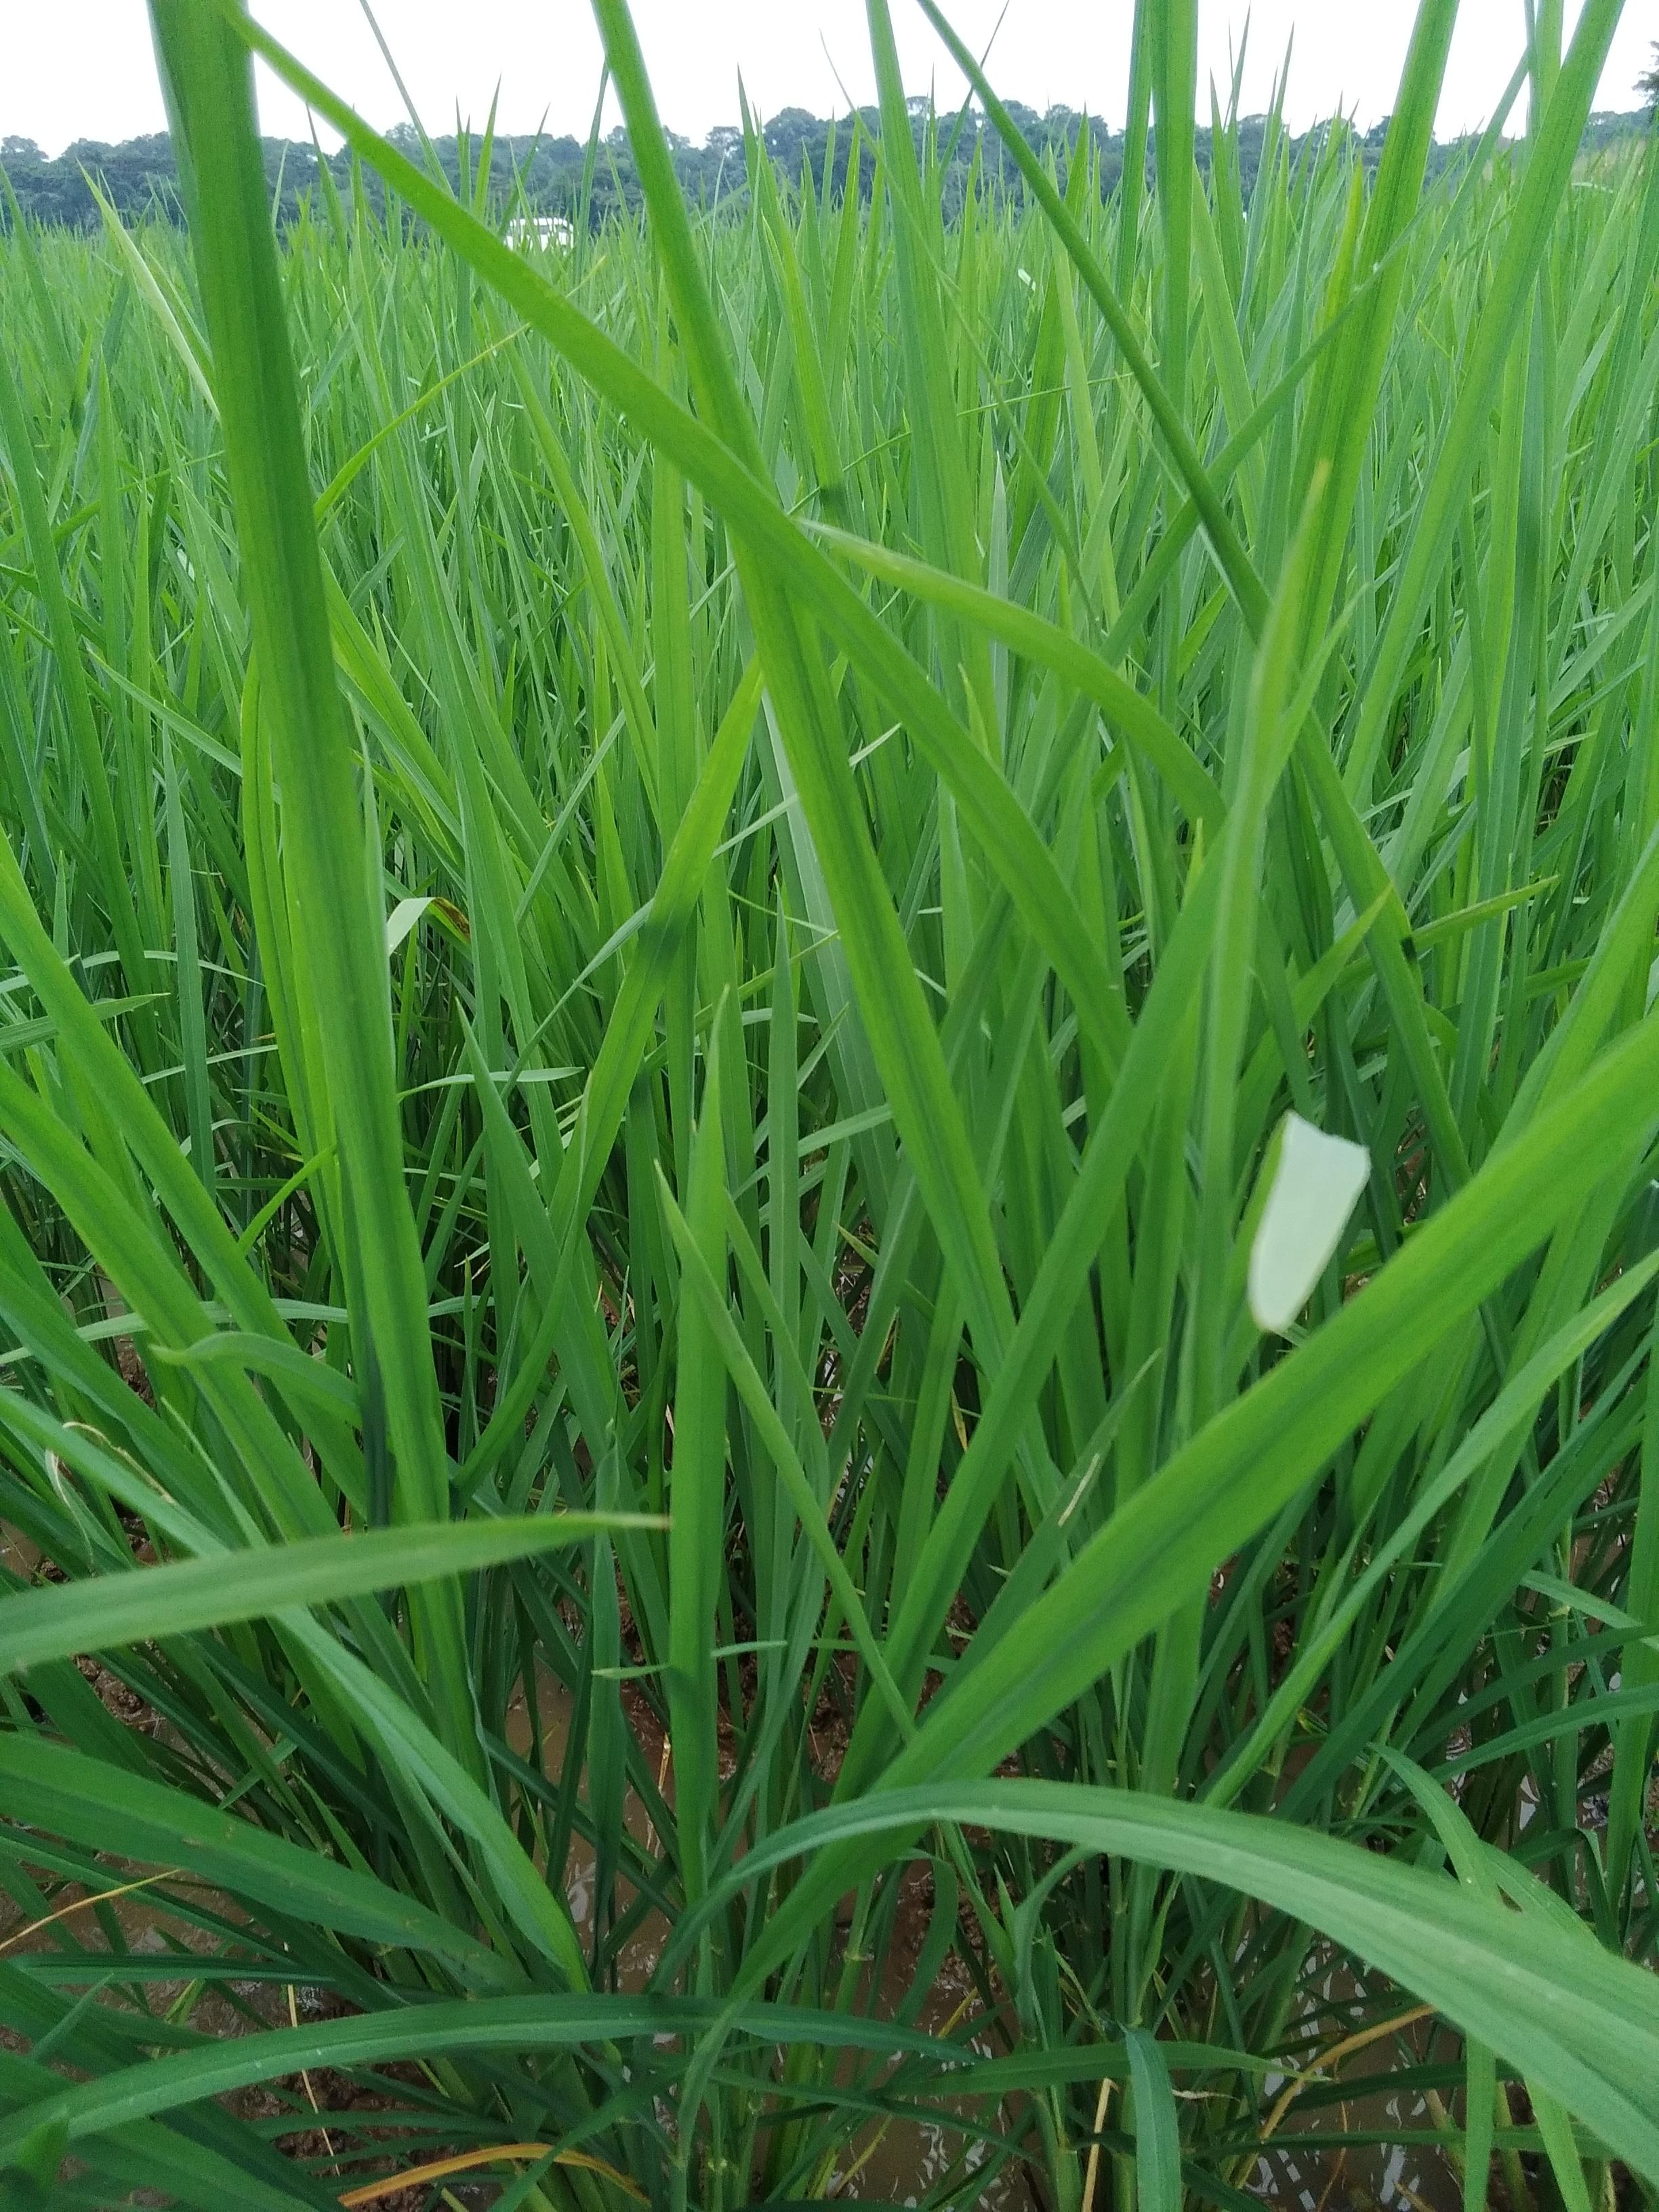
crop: rice
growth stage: vegetative
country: Nigeria
